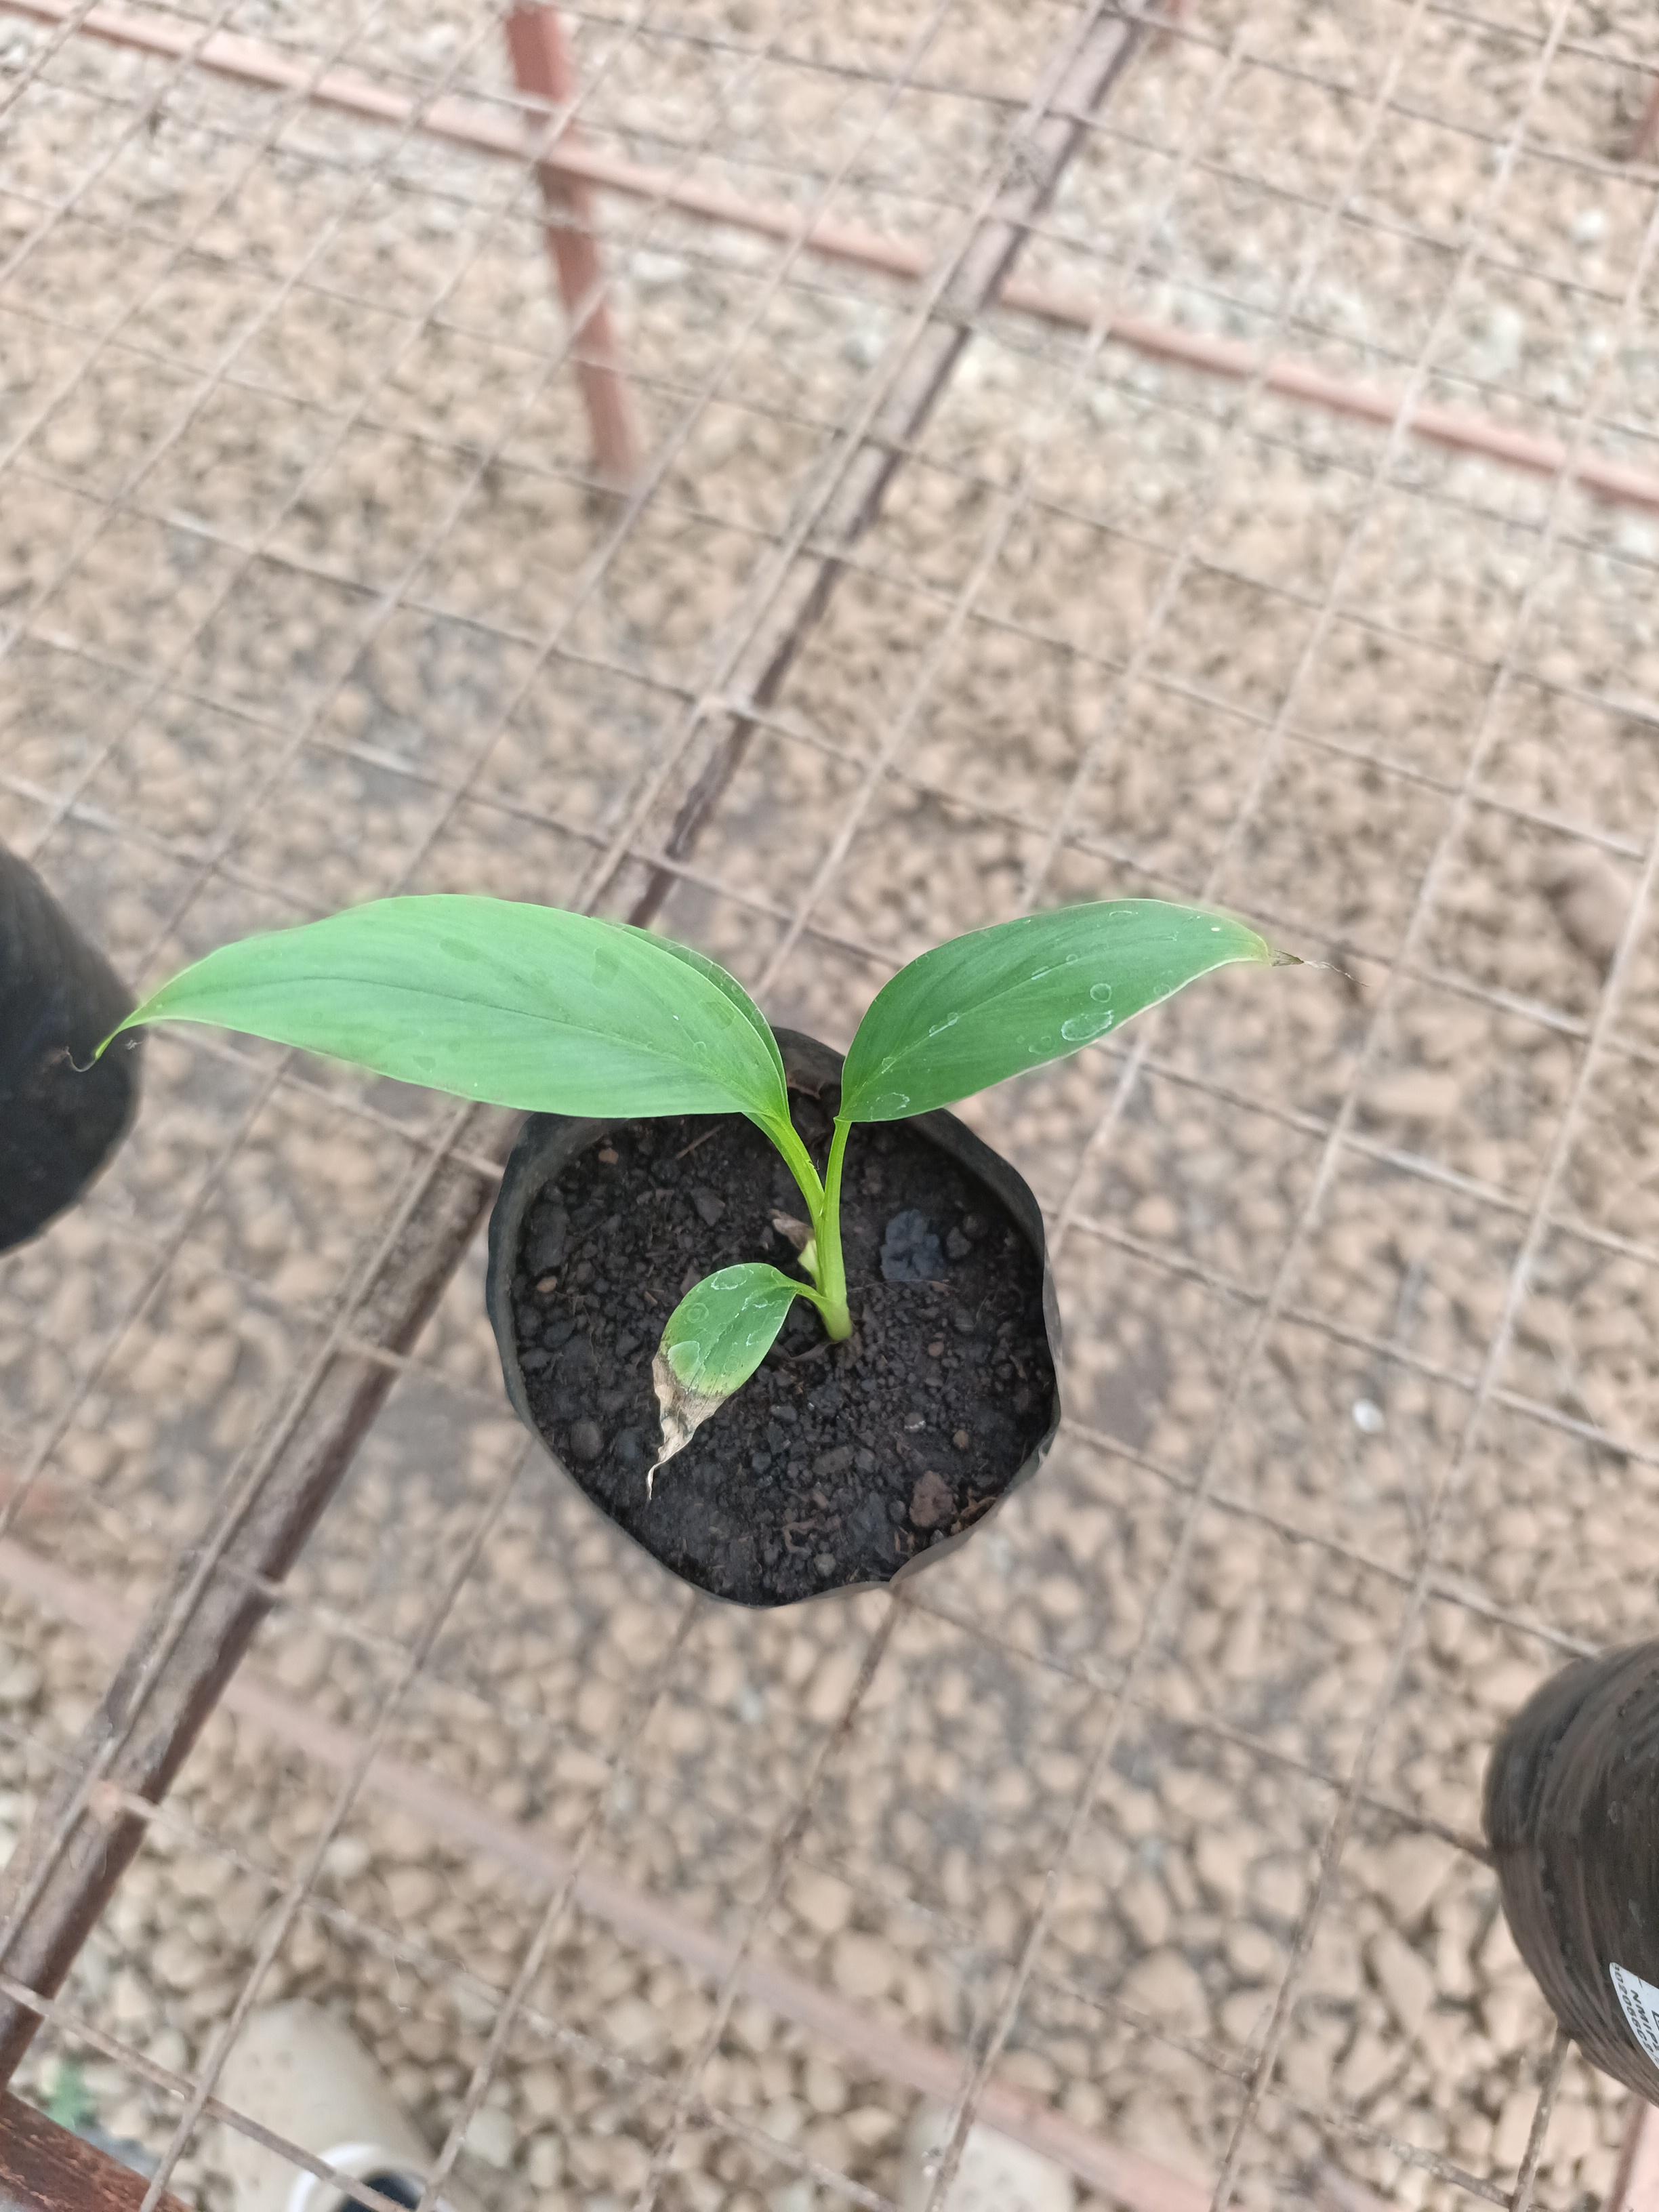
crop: banana
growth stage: vegetative
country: Tanzania
